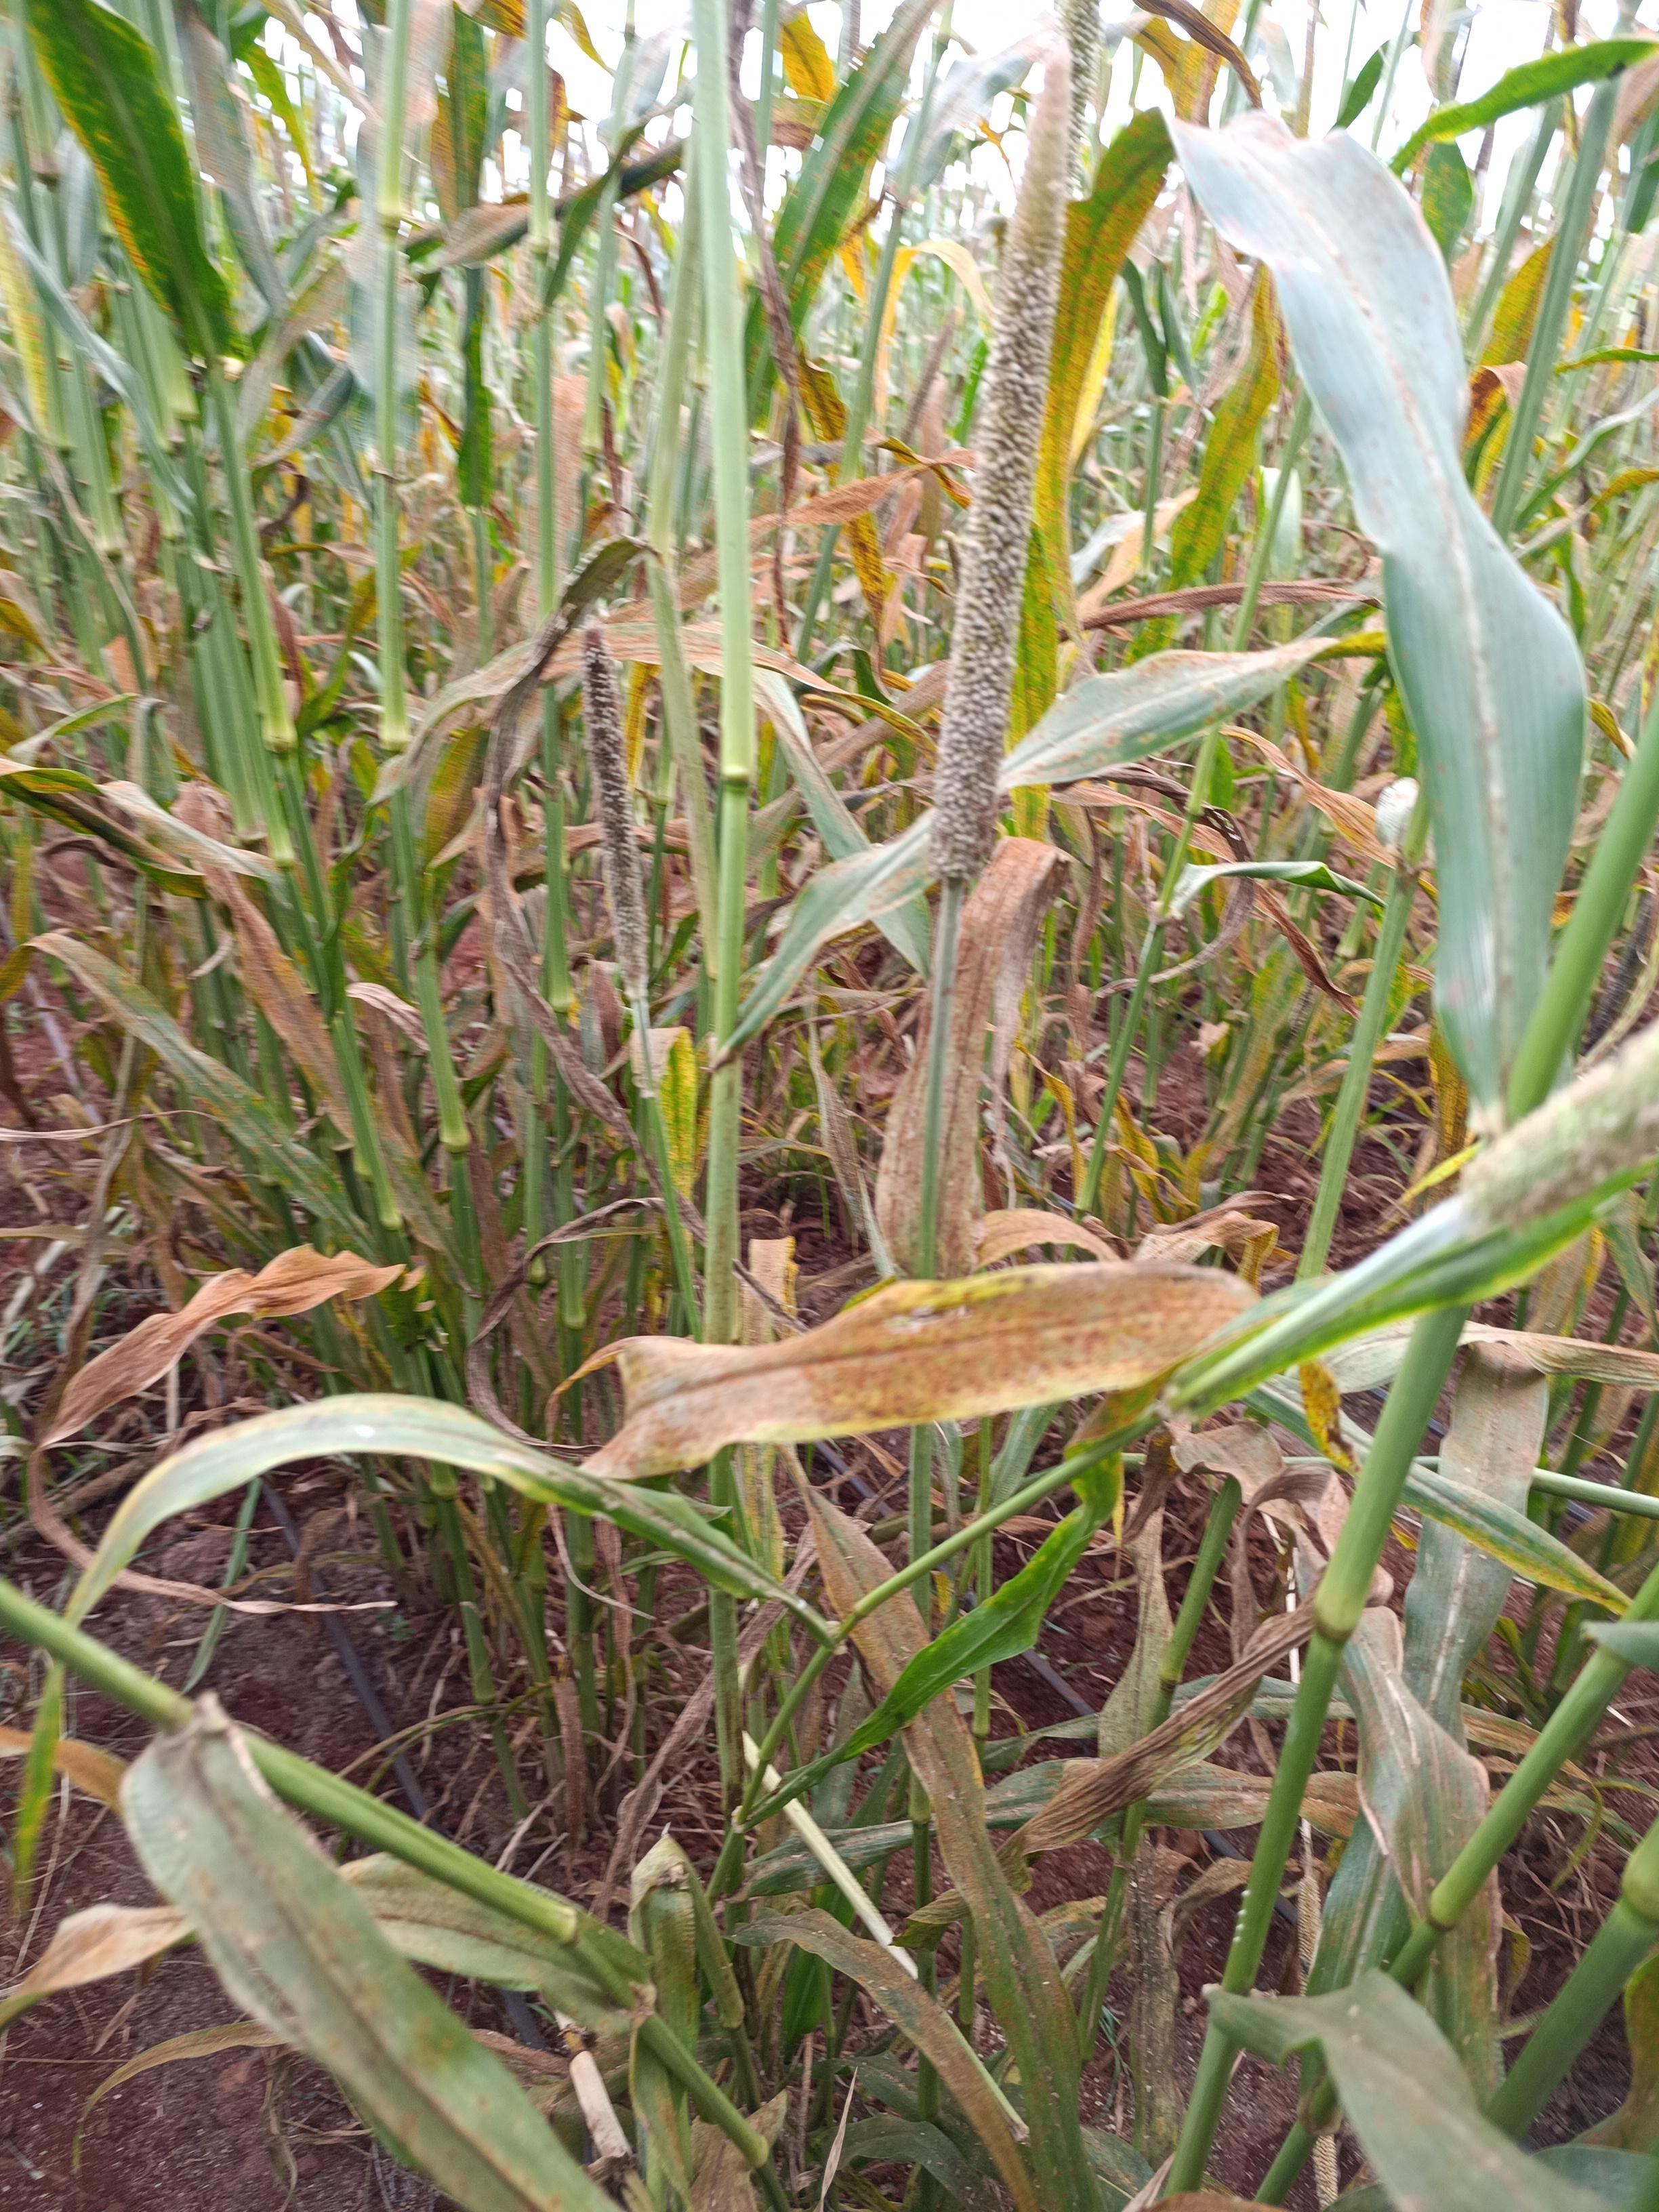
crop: pearl millet
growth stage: filling grain
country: Kenya
